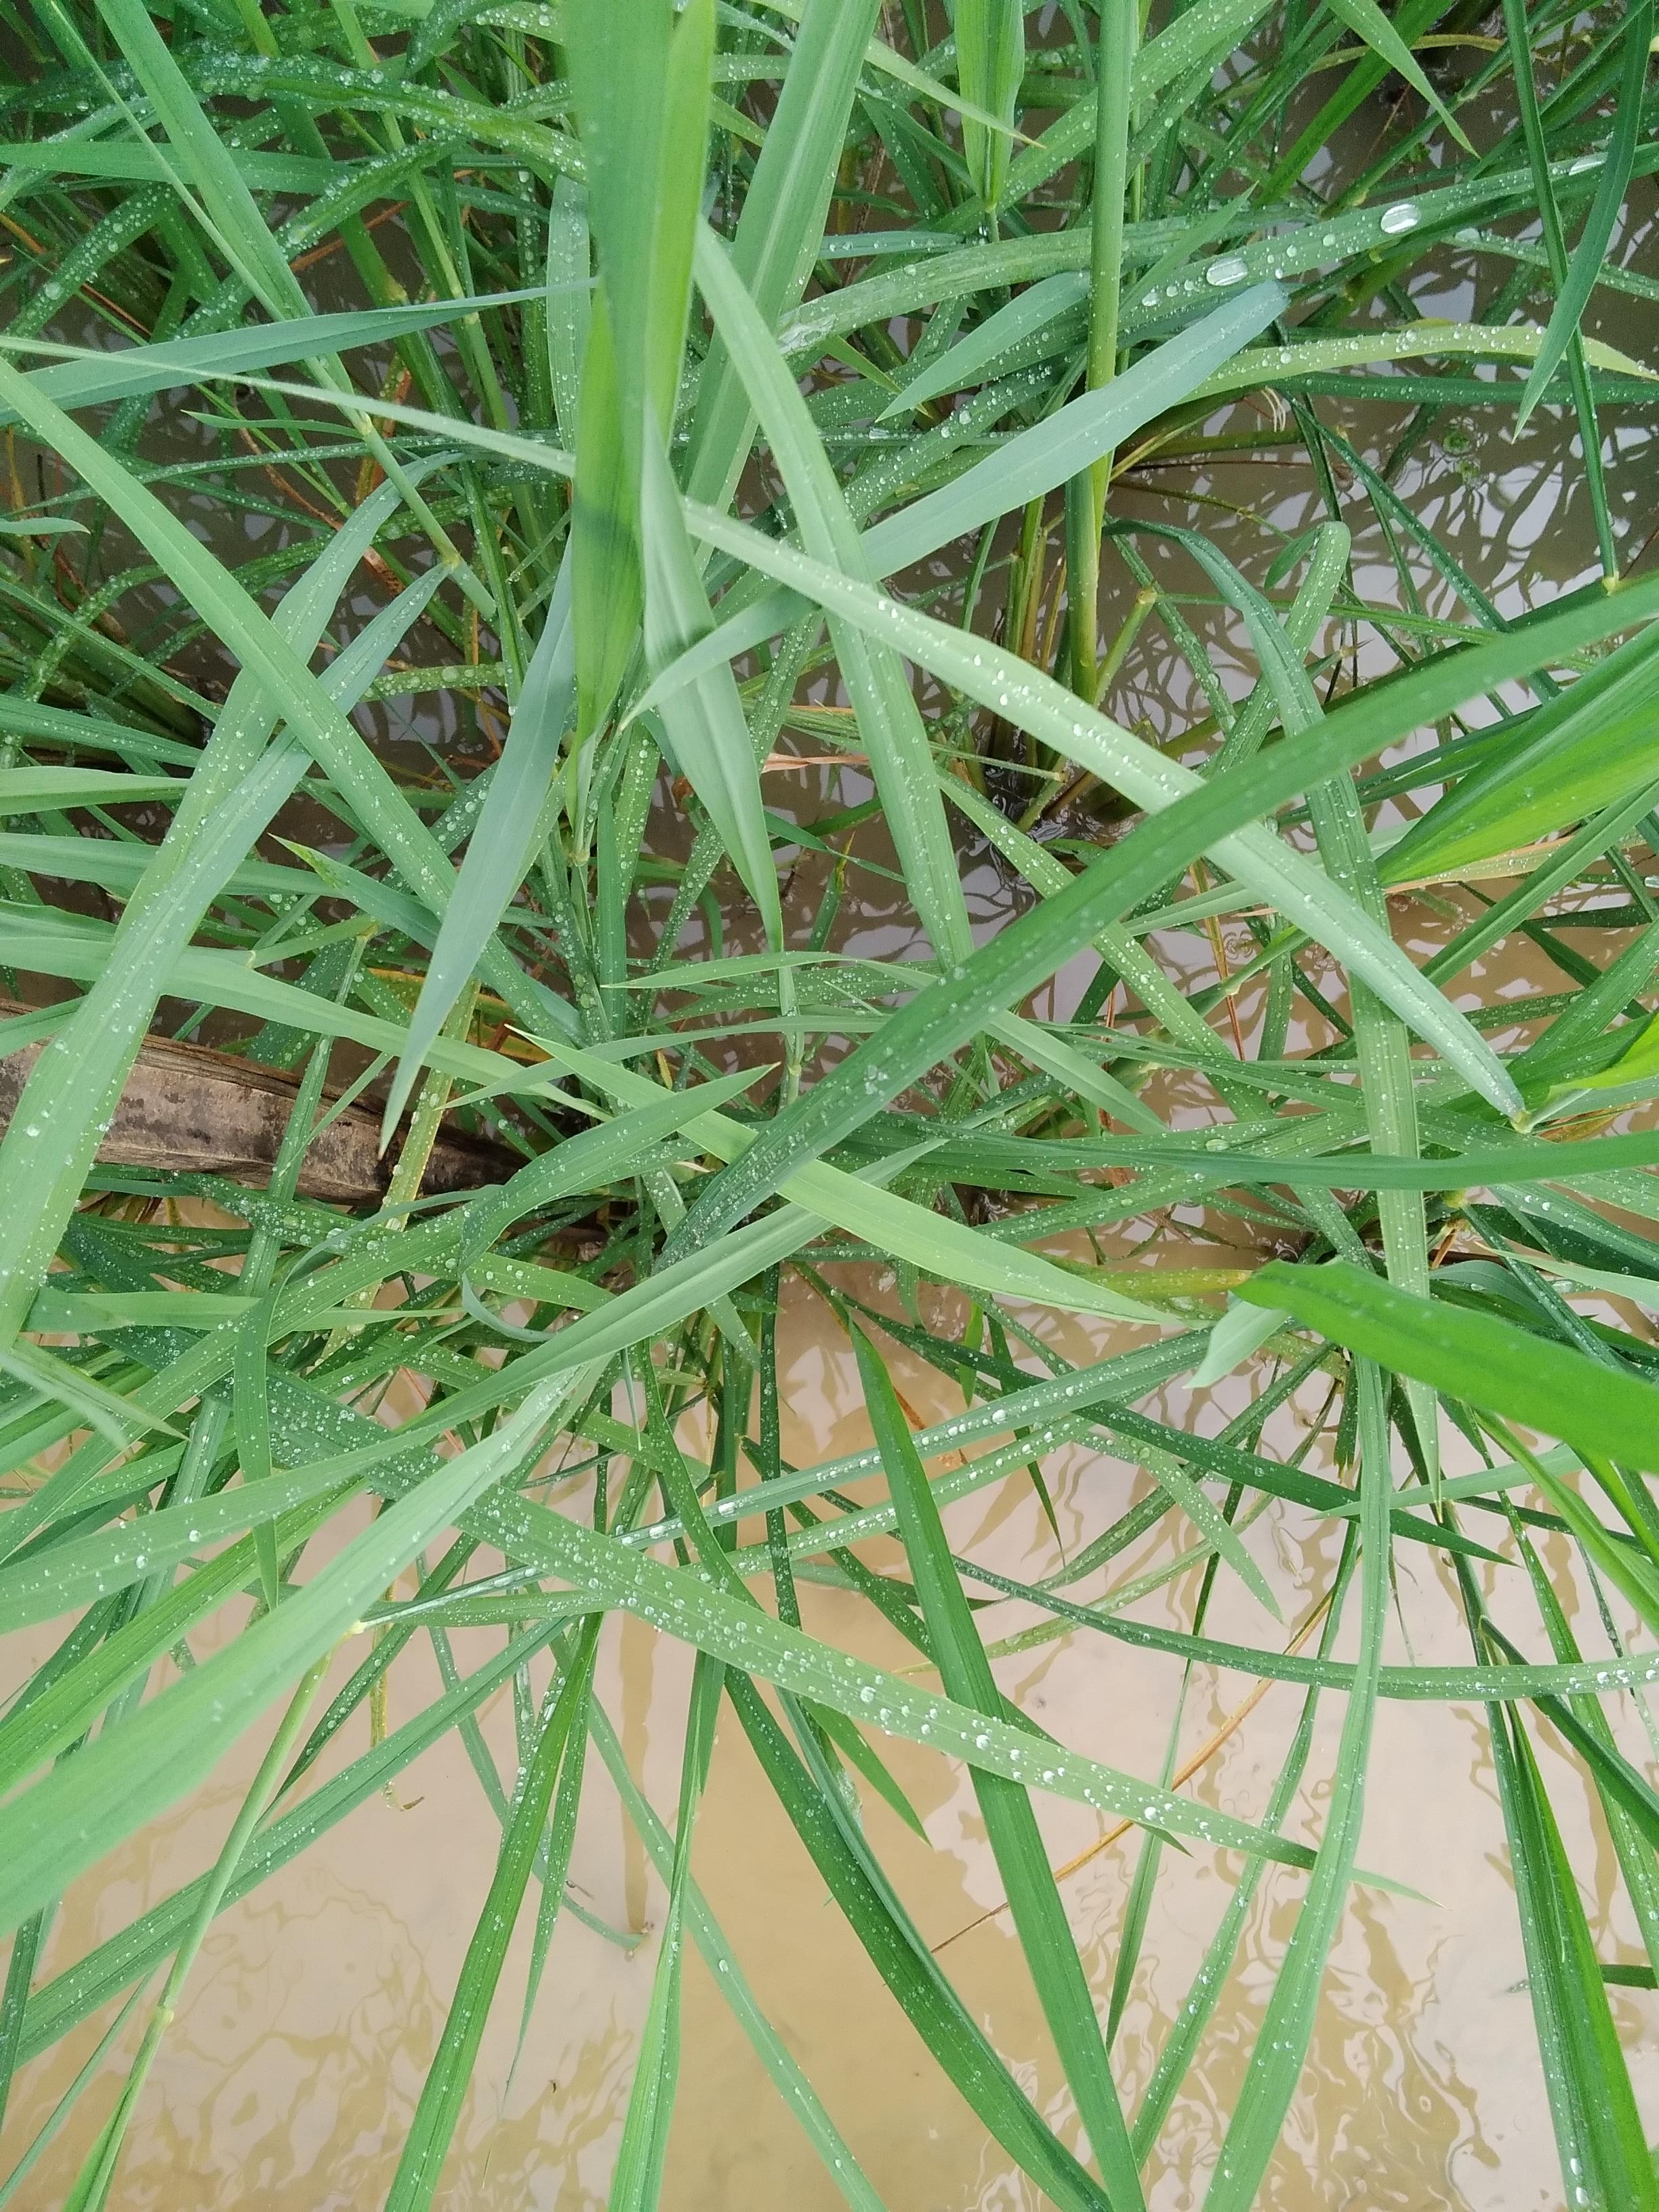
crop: rice
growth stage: elongation stem
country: Nigeria
